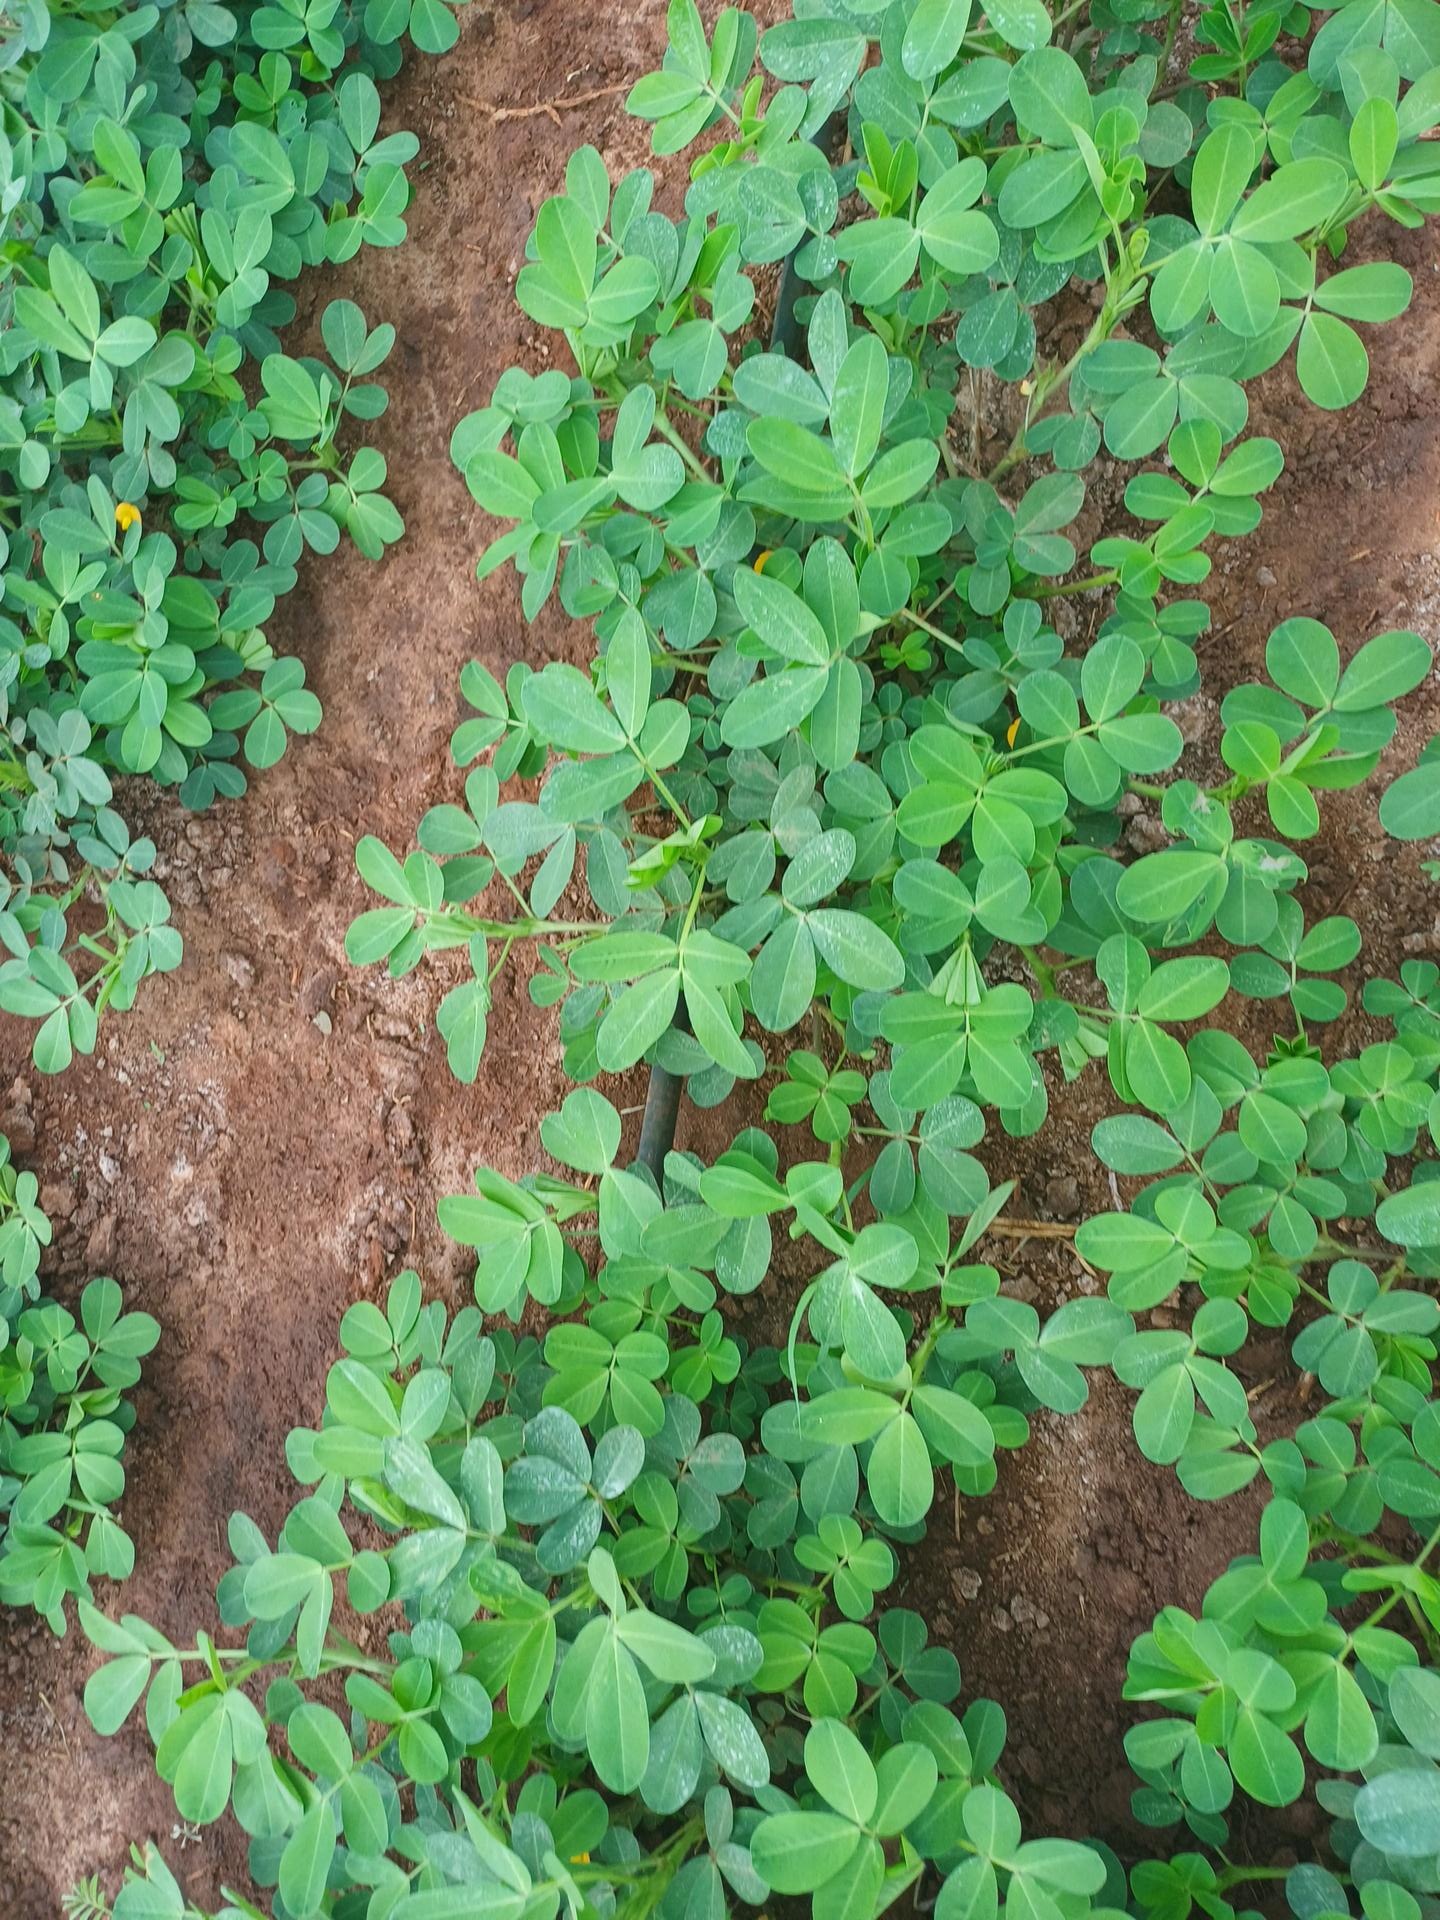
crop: groundnut
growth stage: vegetative
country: Kenya
